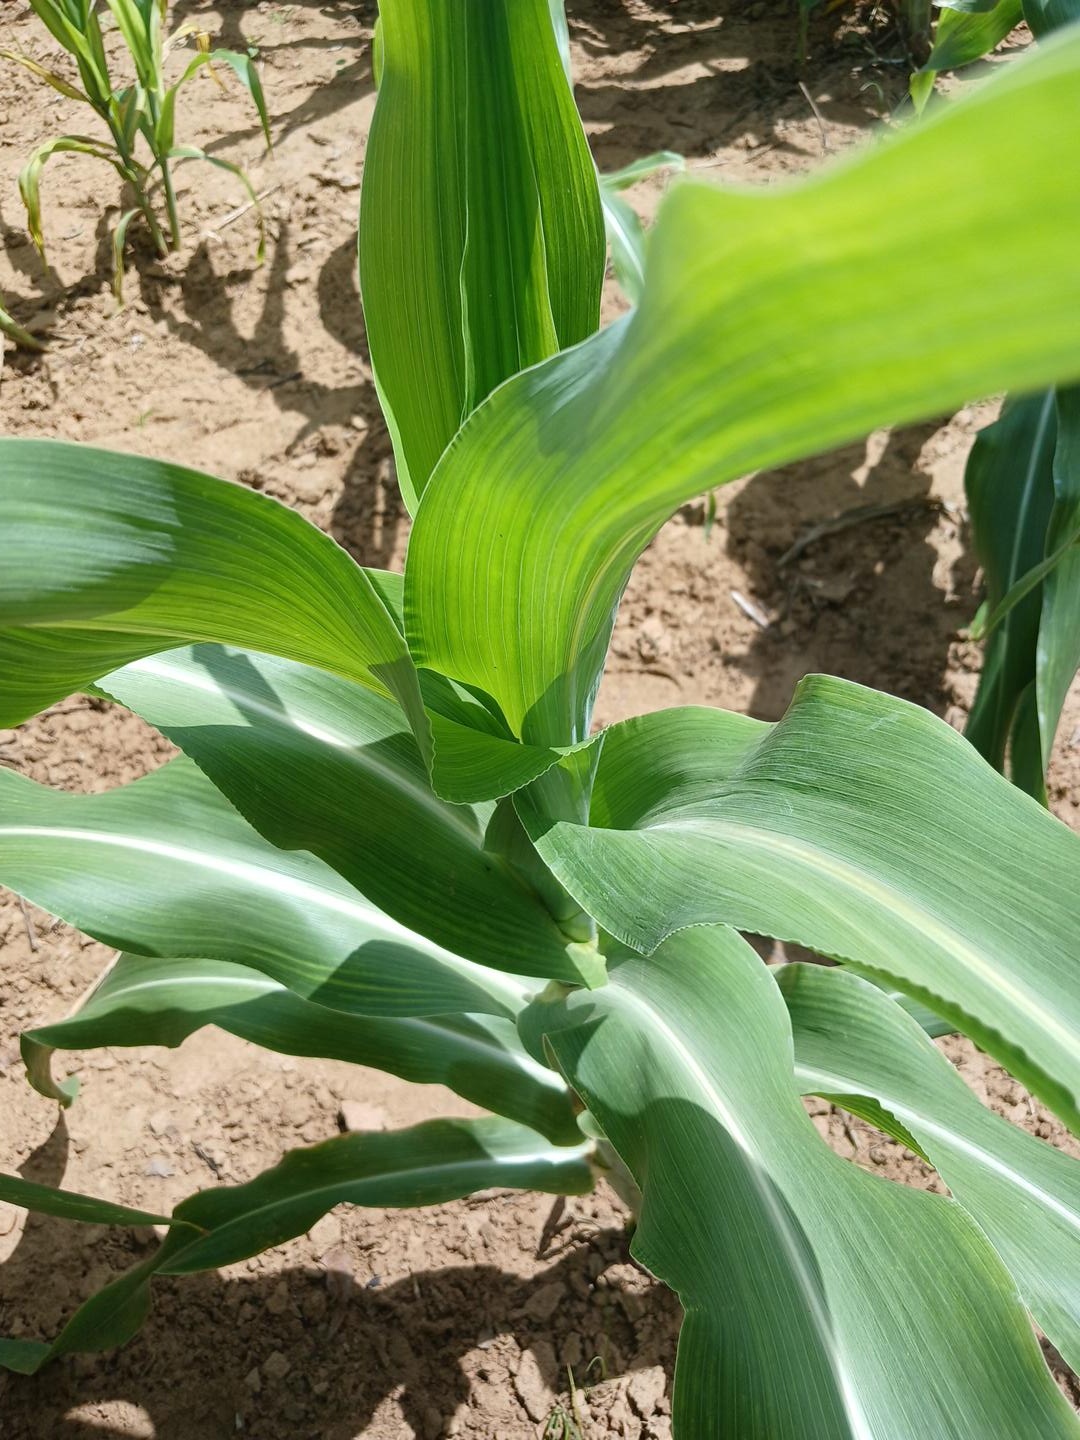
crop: sorghum
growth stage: vegetative
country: Senegal
